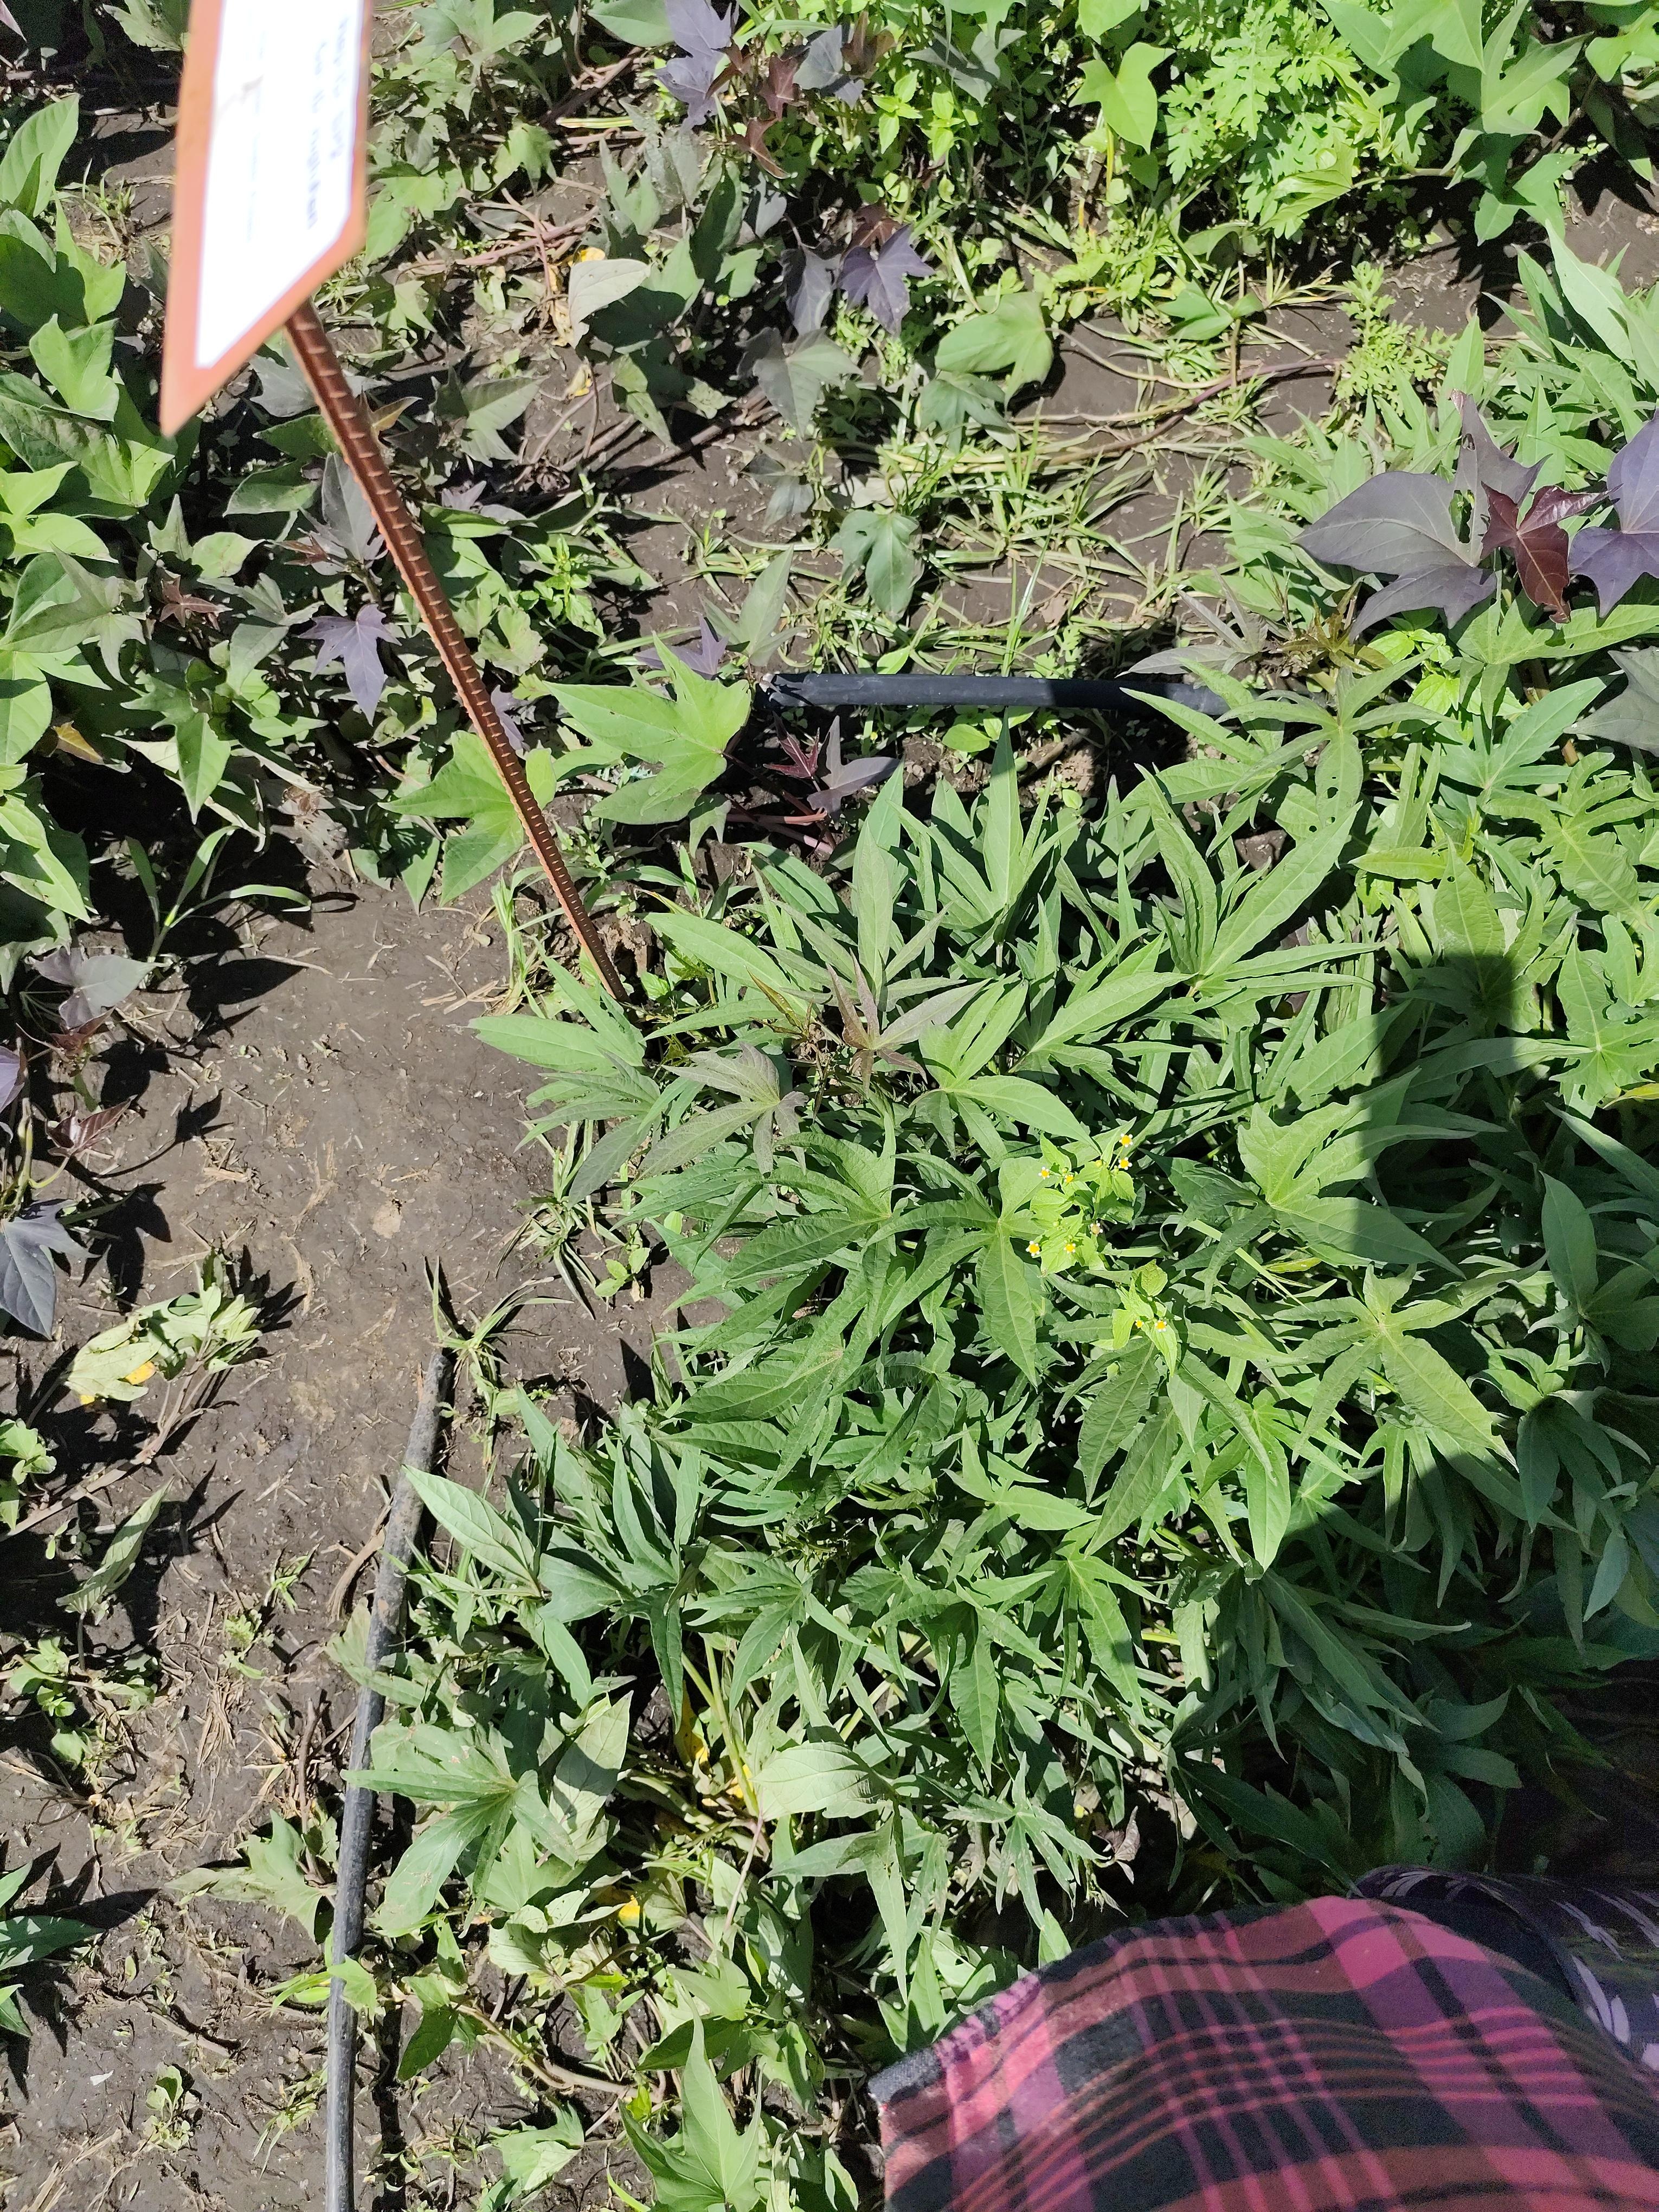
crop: sweet potato
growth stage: vegetative
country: Tanzania
